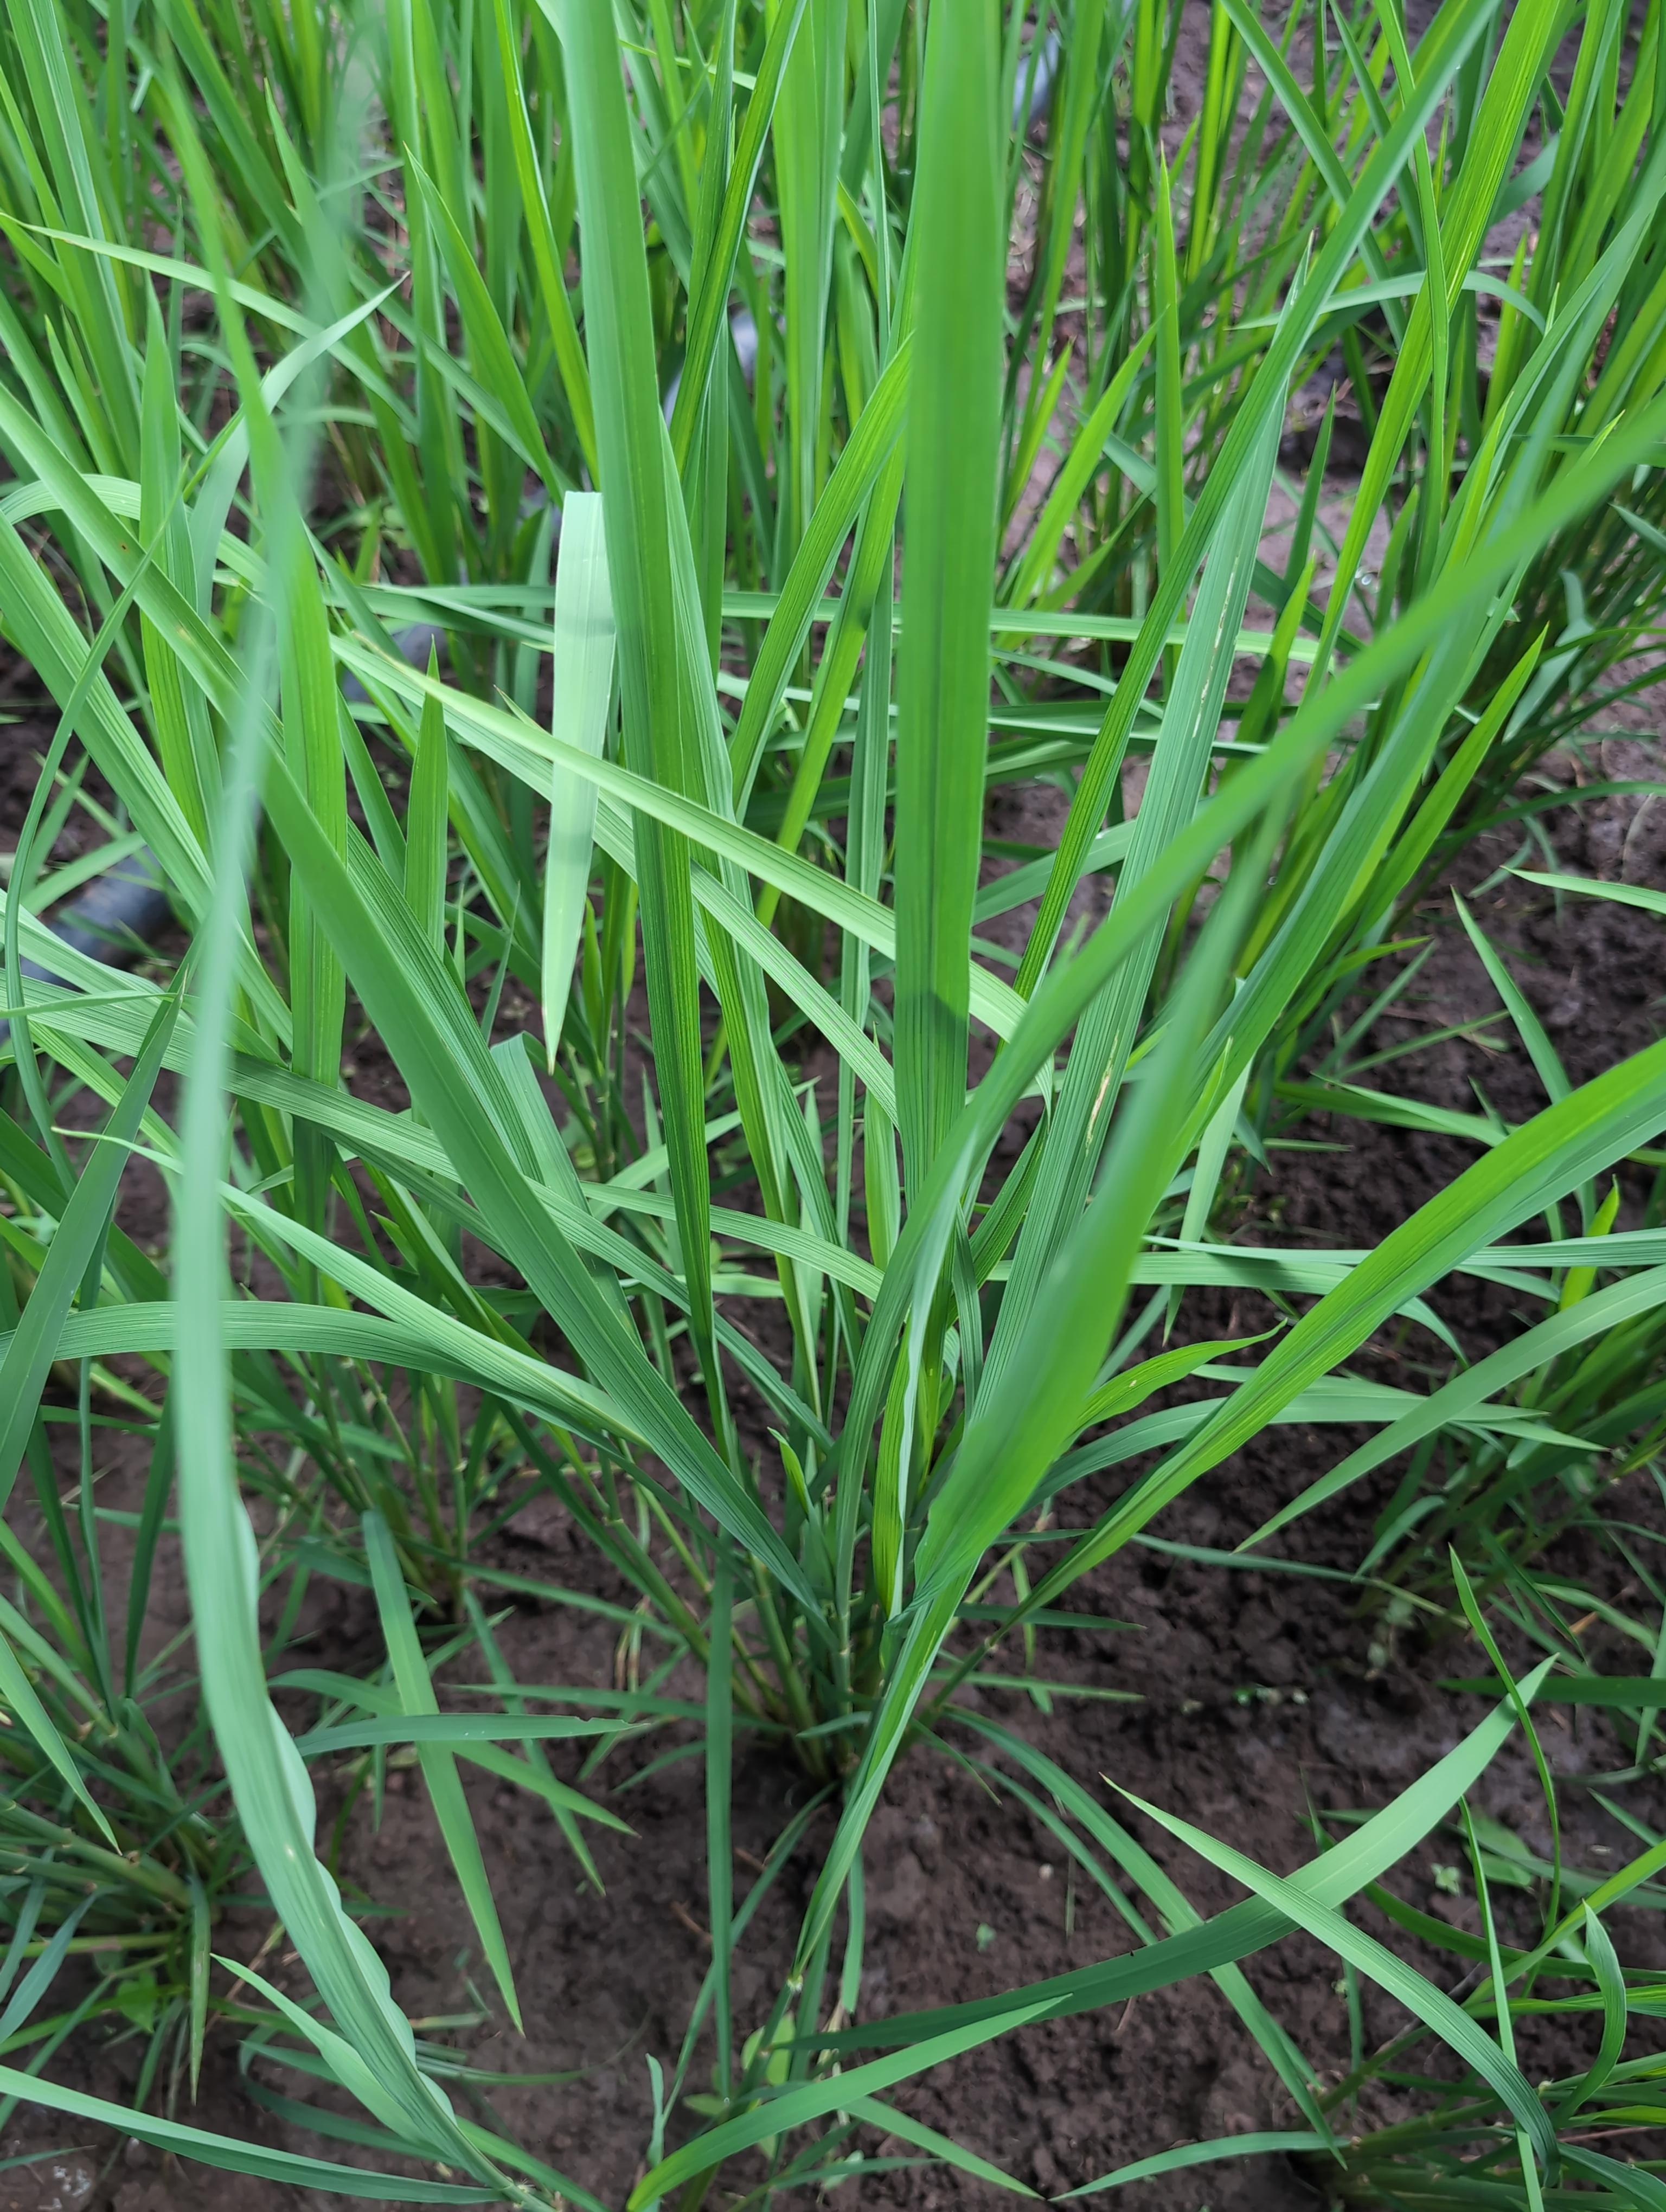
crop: rice
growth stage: elongation stem
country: Côte d'Ivoire
